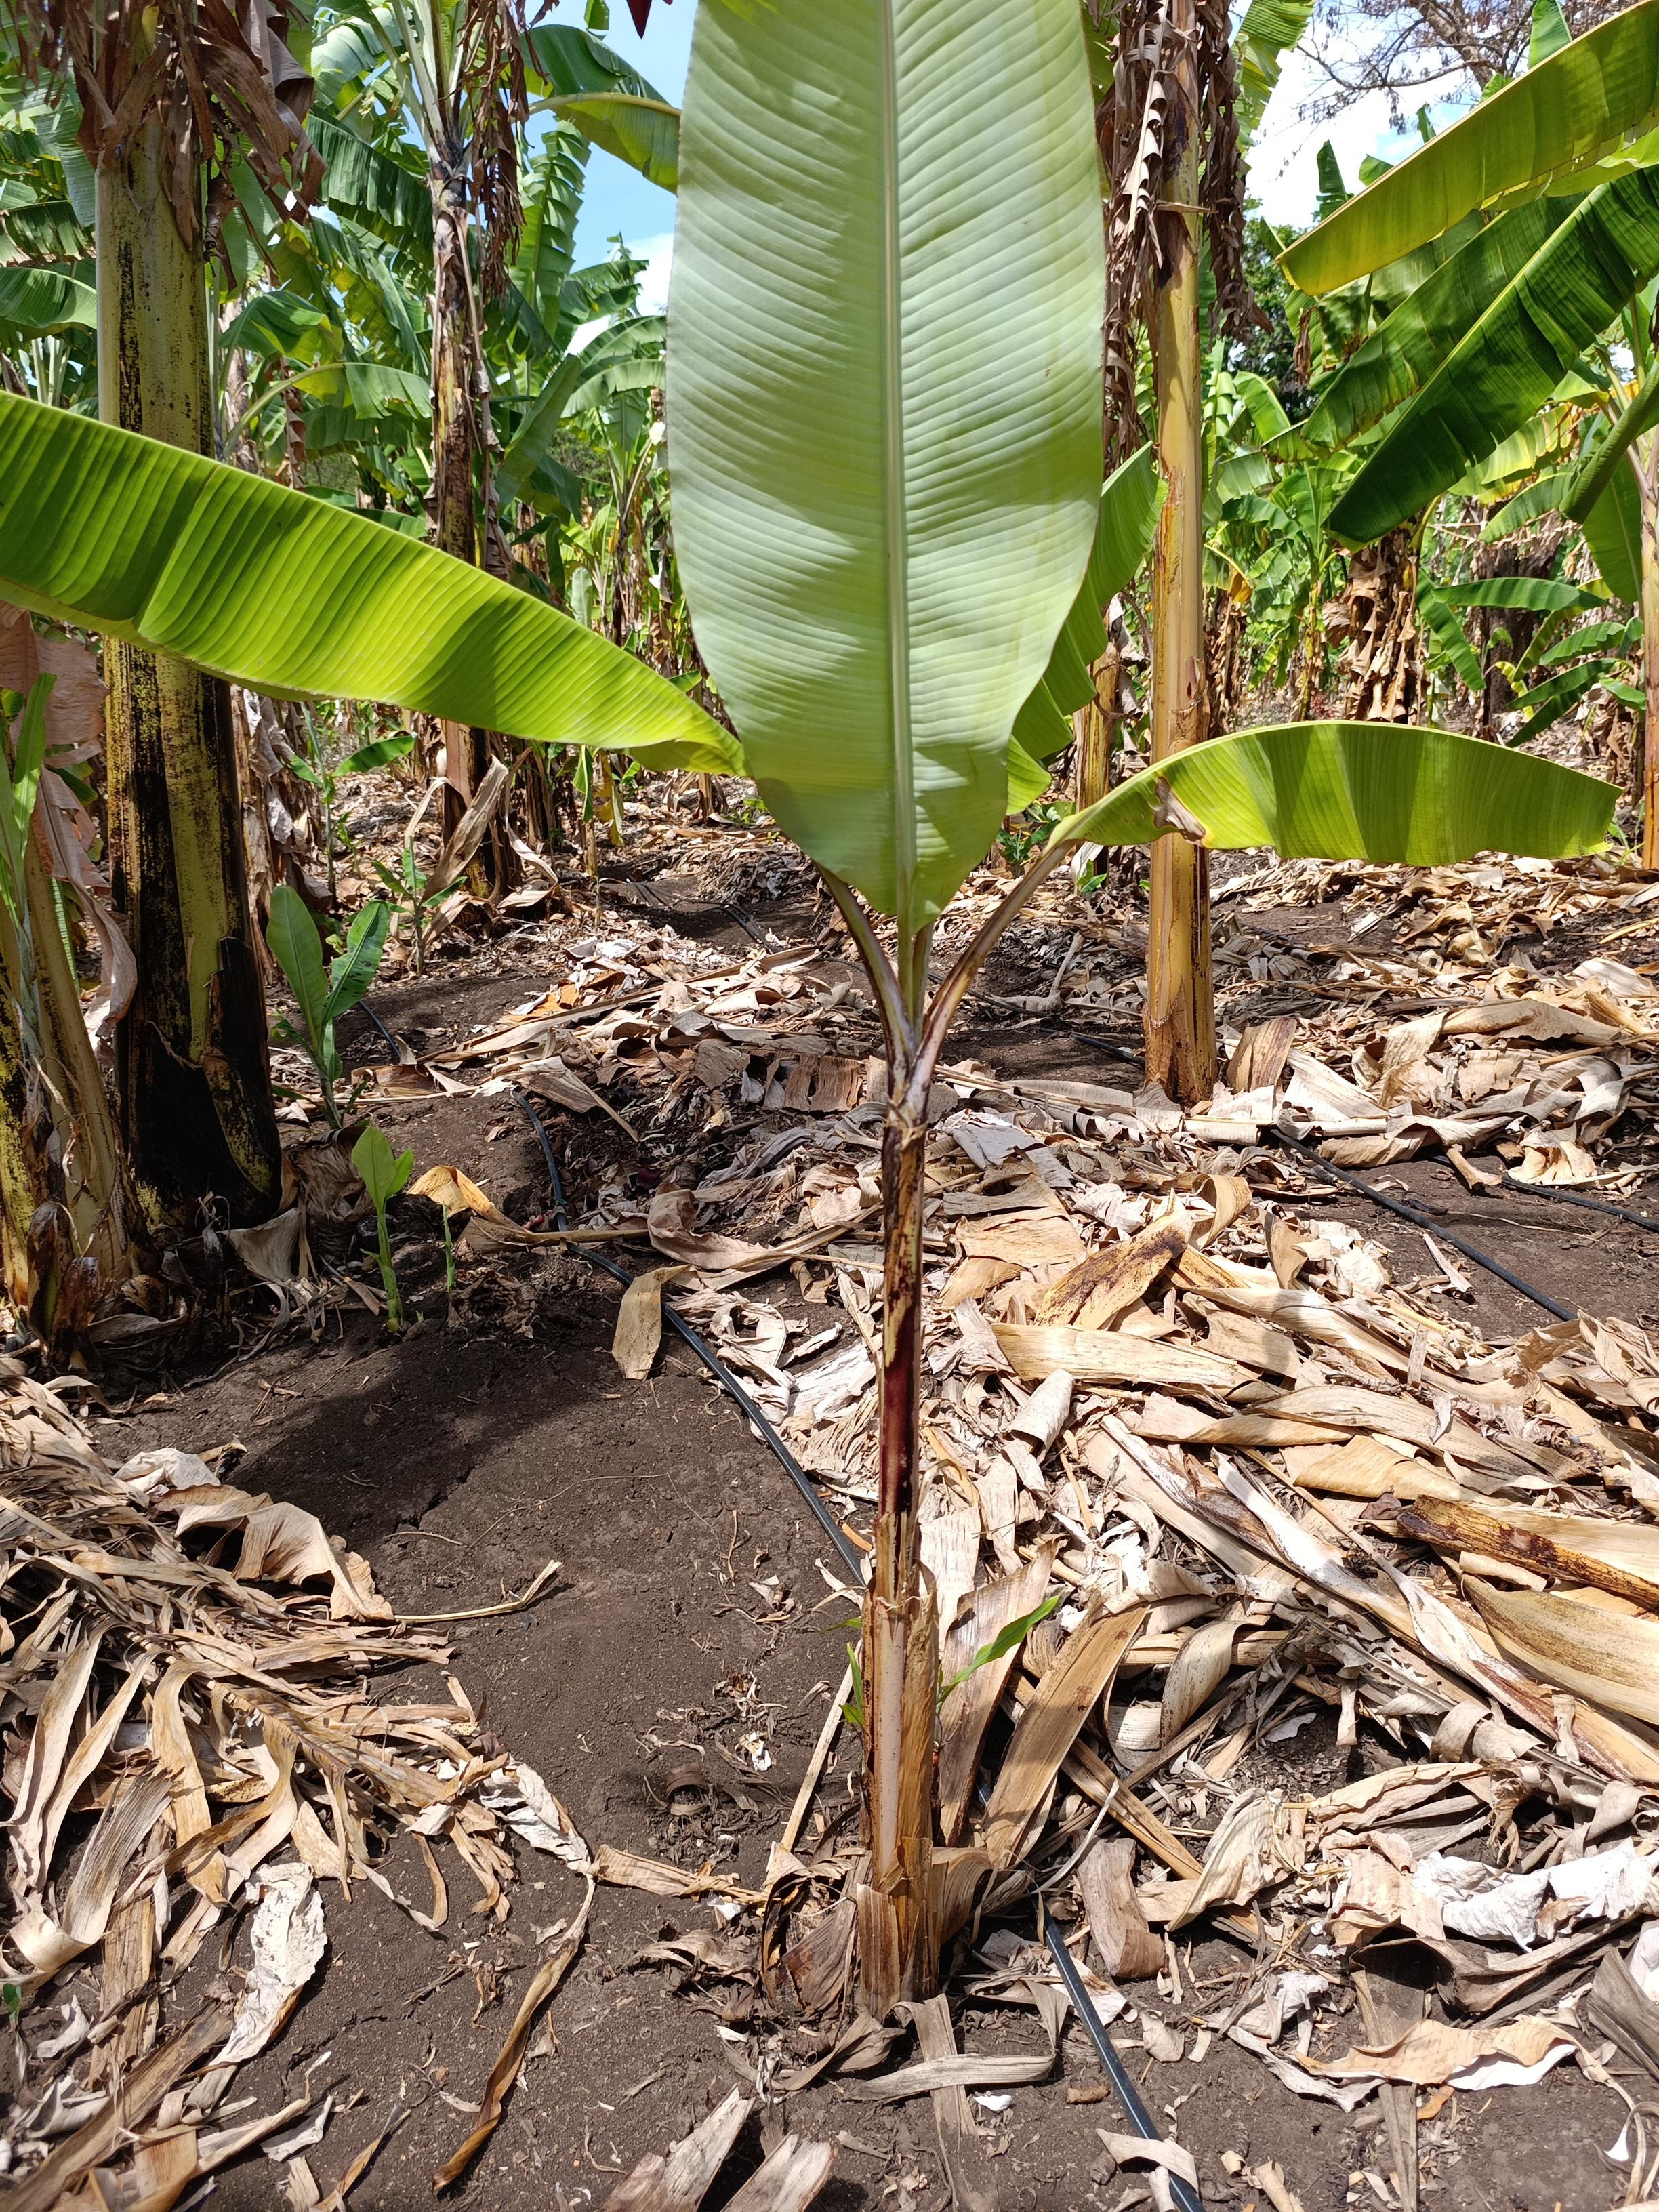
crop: banana
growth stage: vegetative
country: Tanzania
